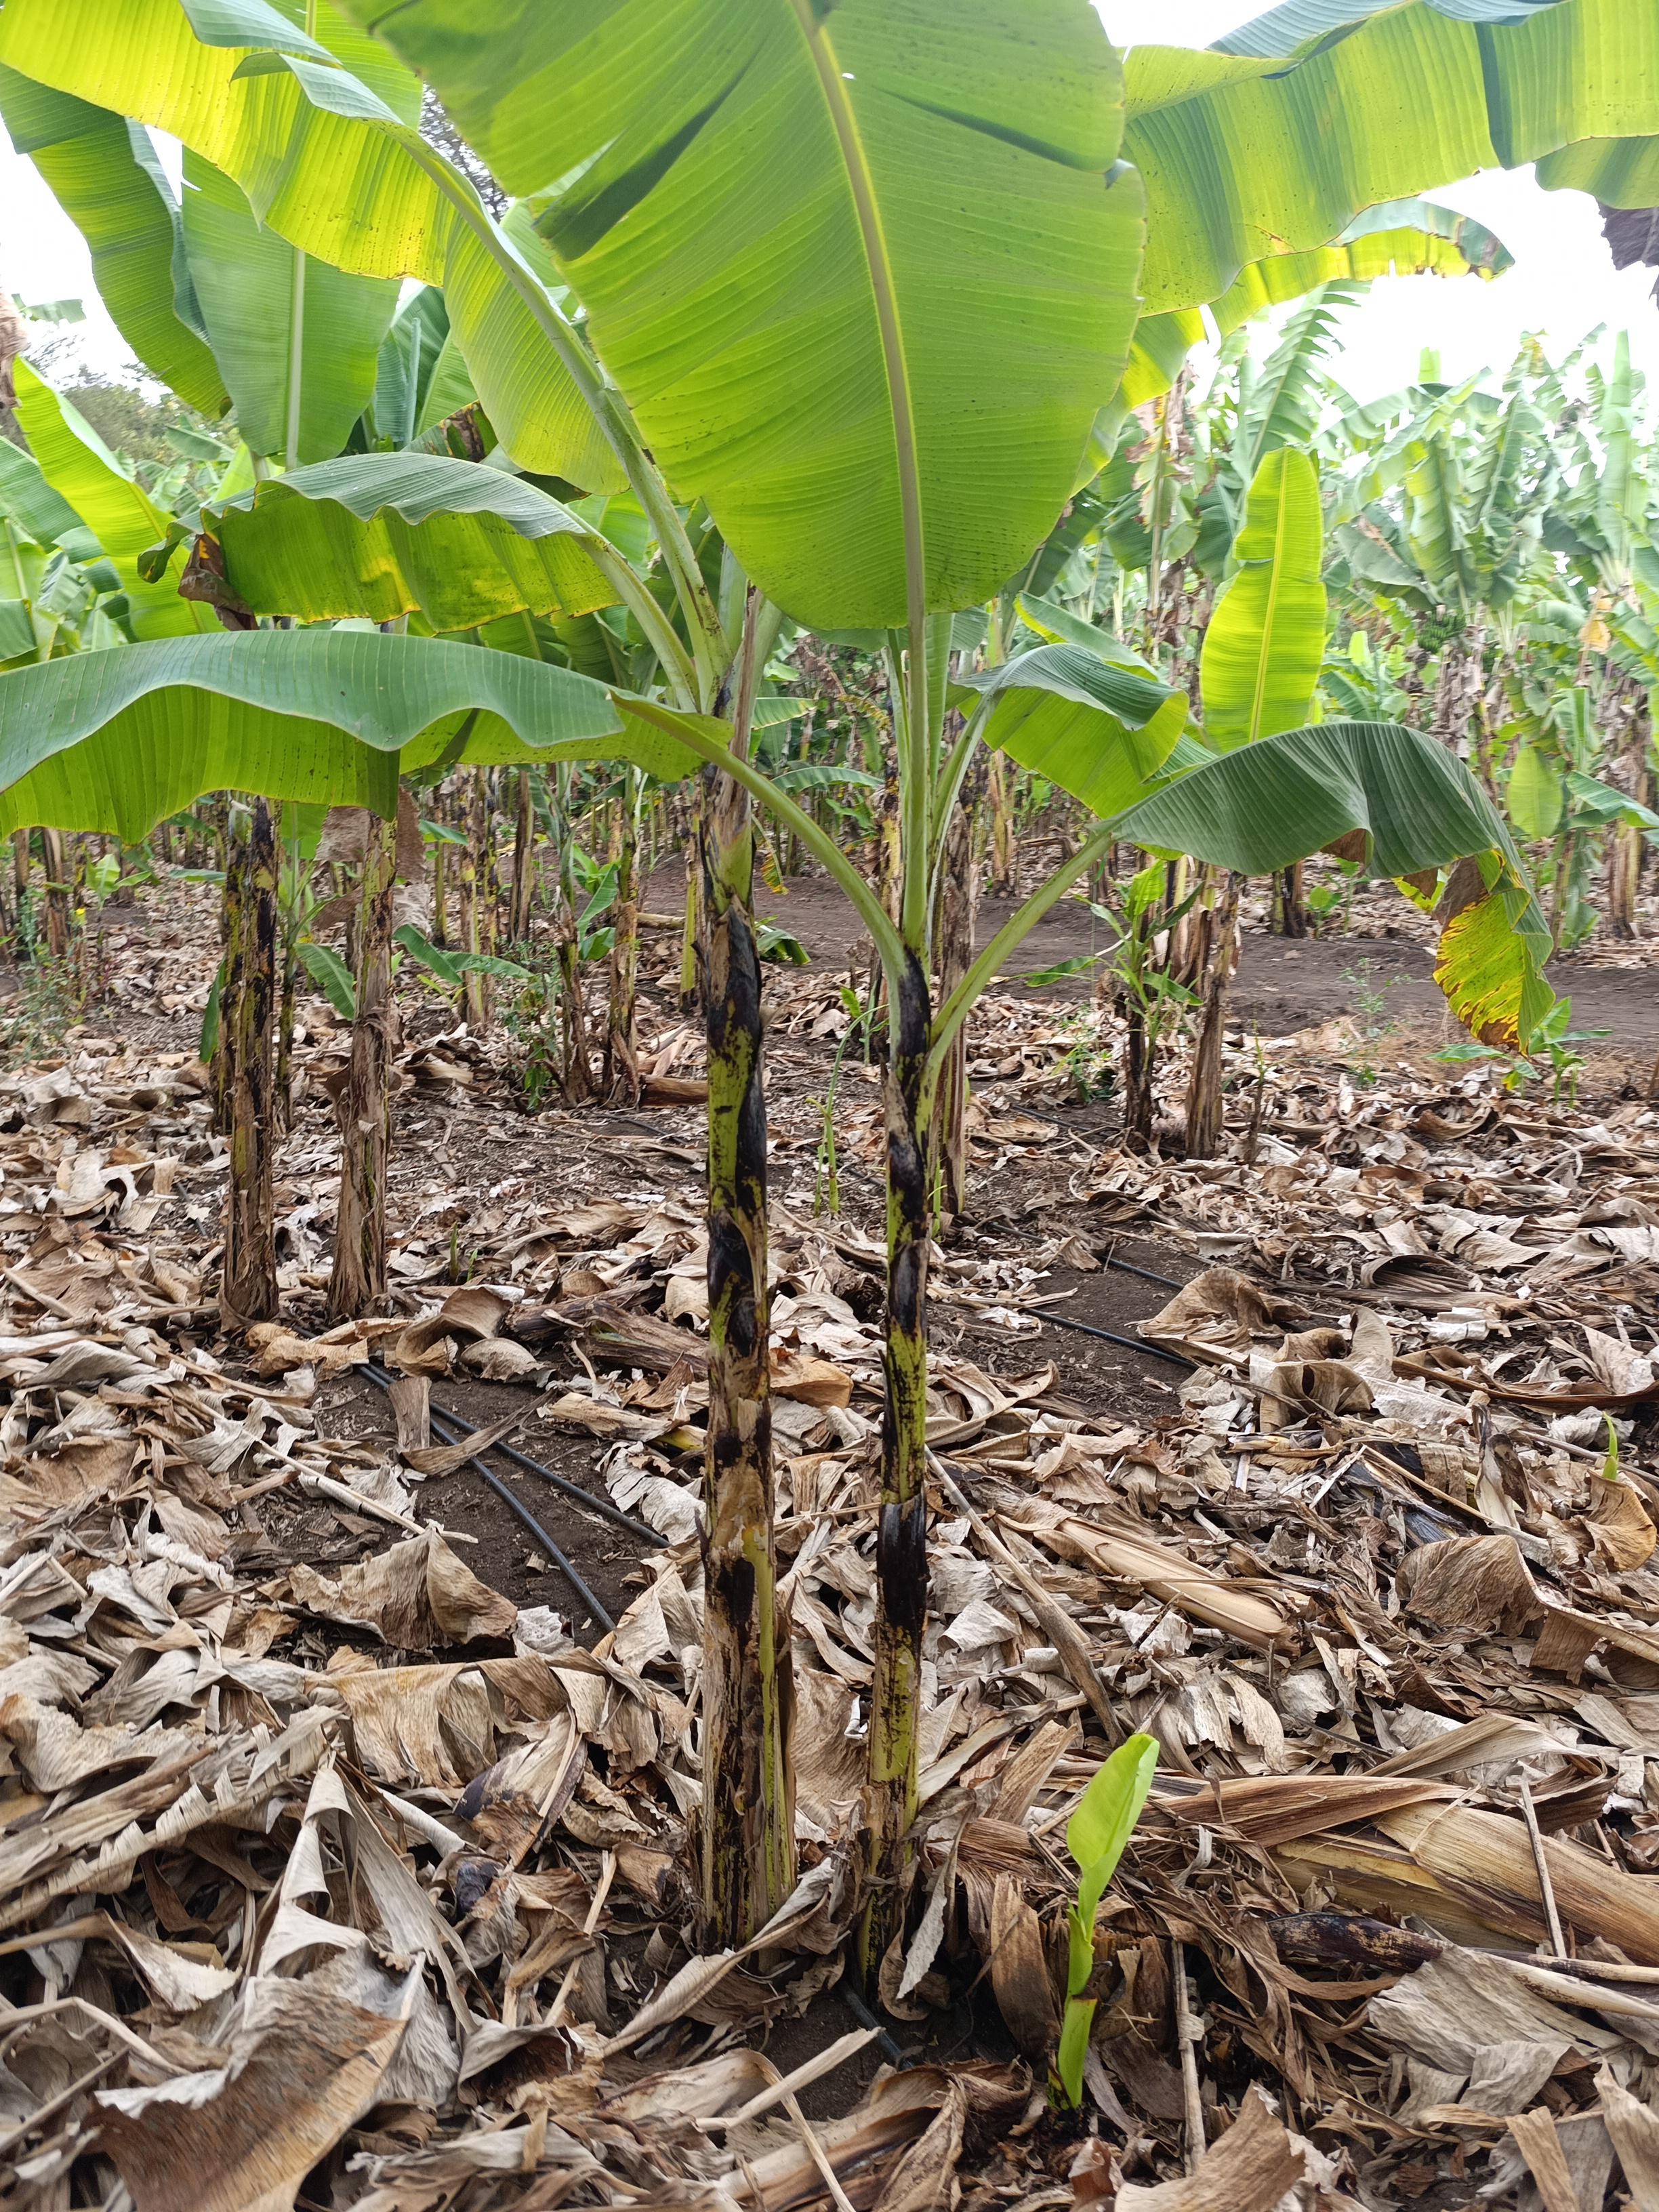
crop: banana
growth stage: vegetative
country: Tanzania
